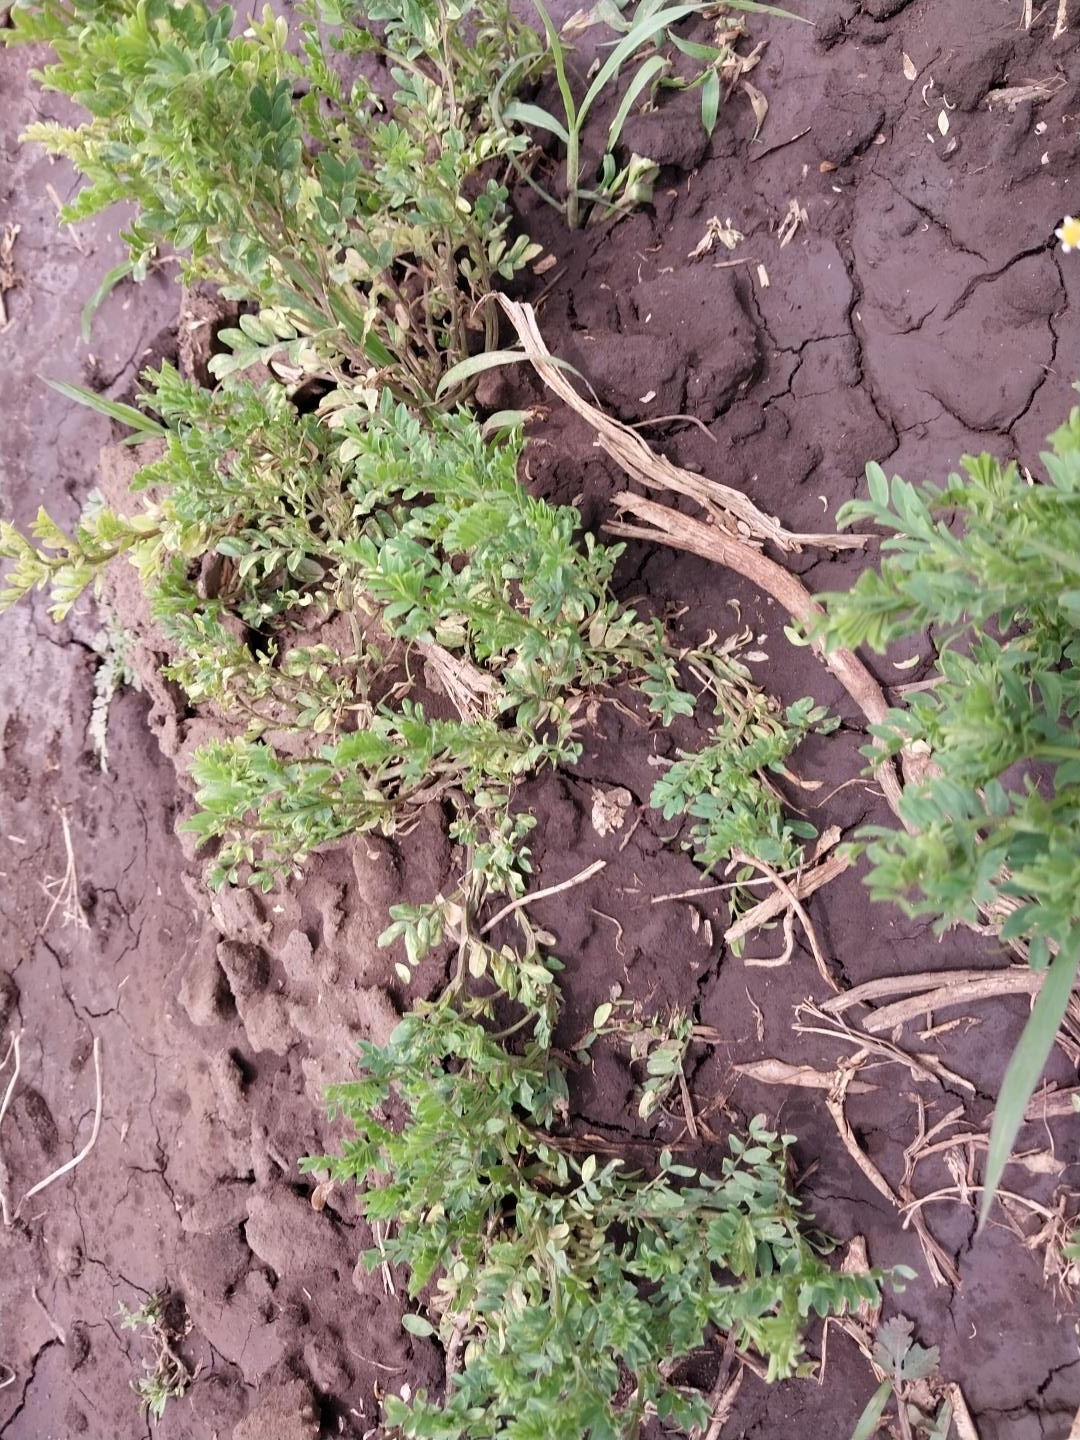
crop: lentil
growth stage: vegetative
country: Tanzania
